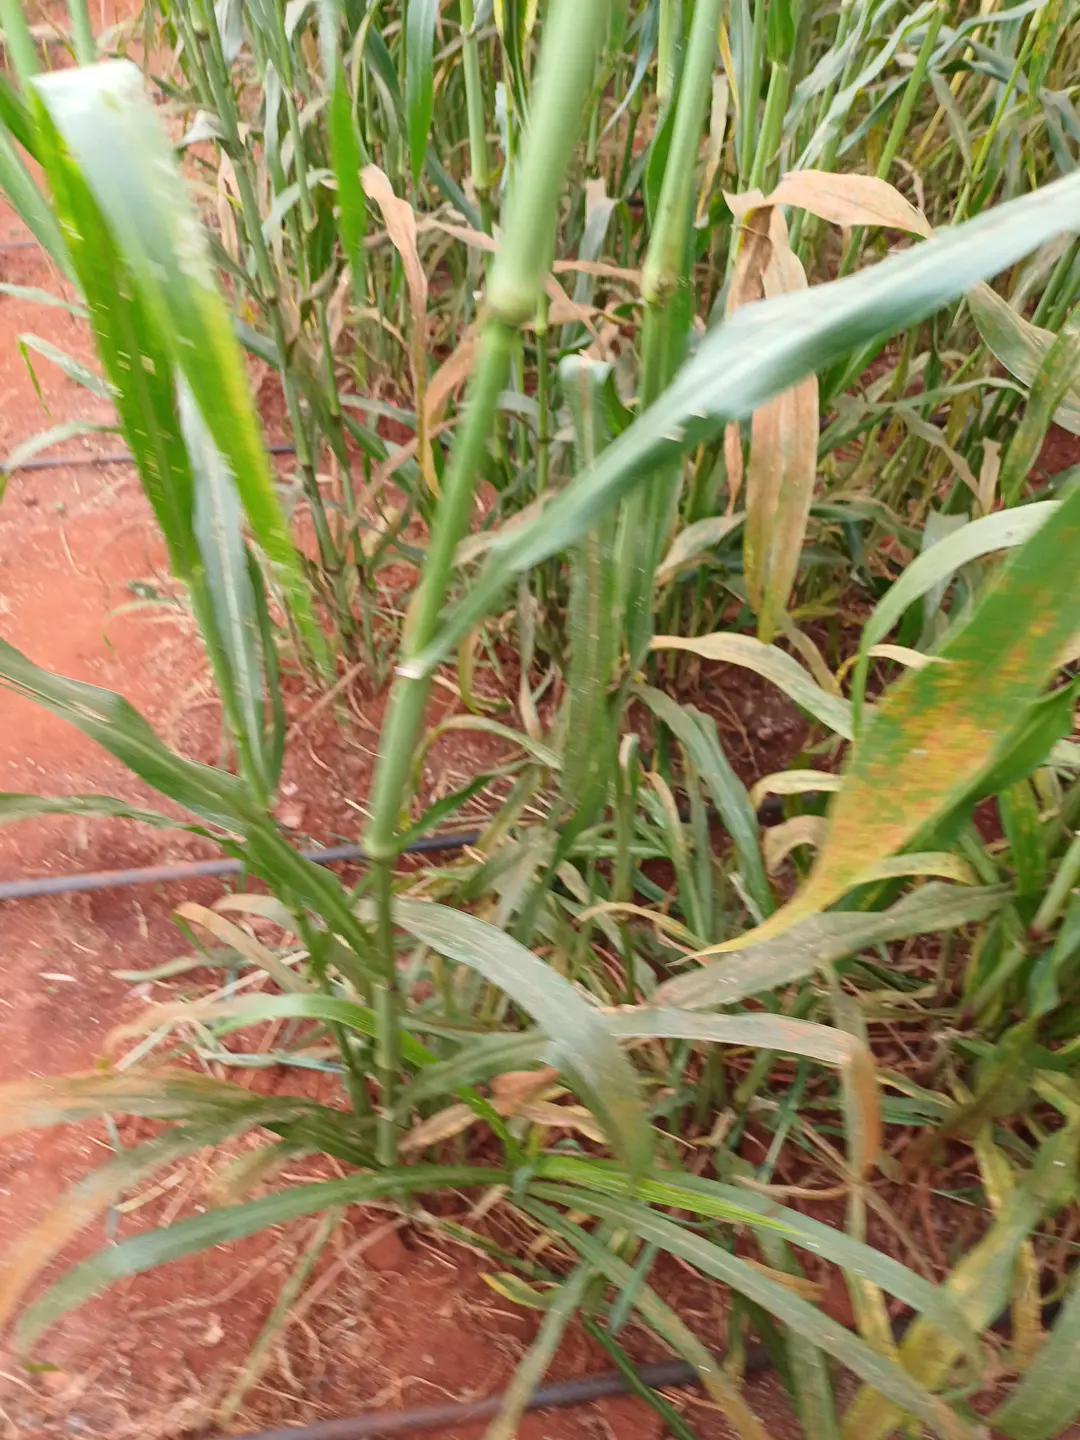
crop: pearl millet
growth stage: filling grain
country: Kenya
